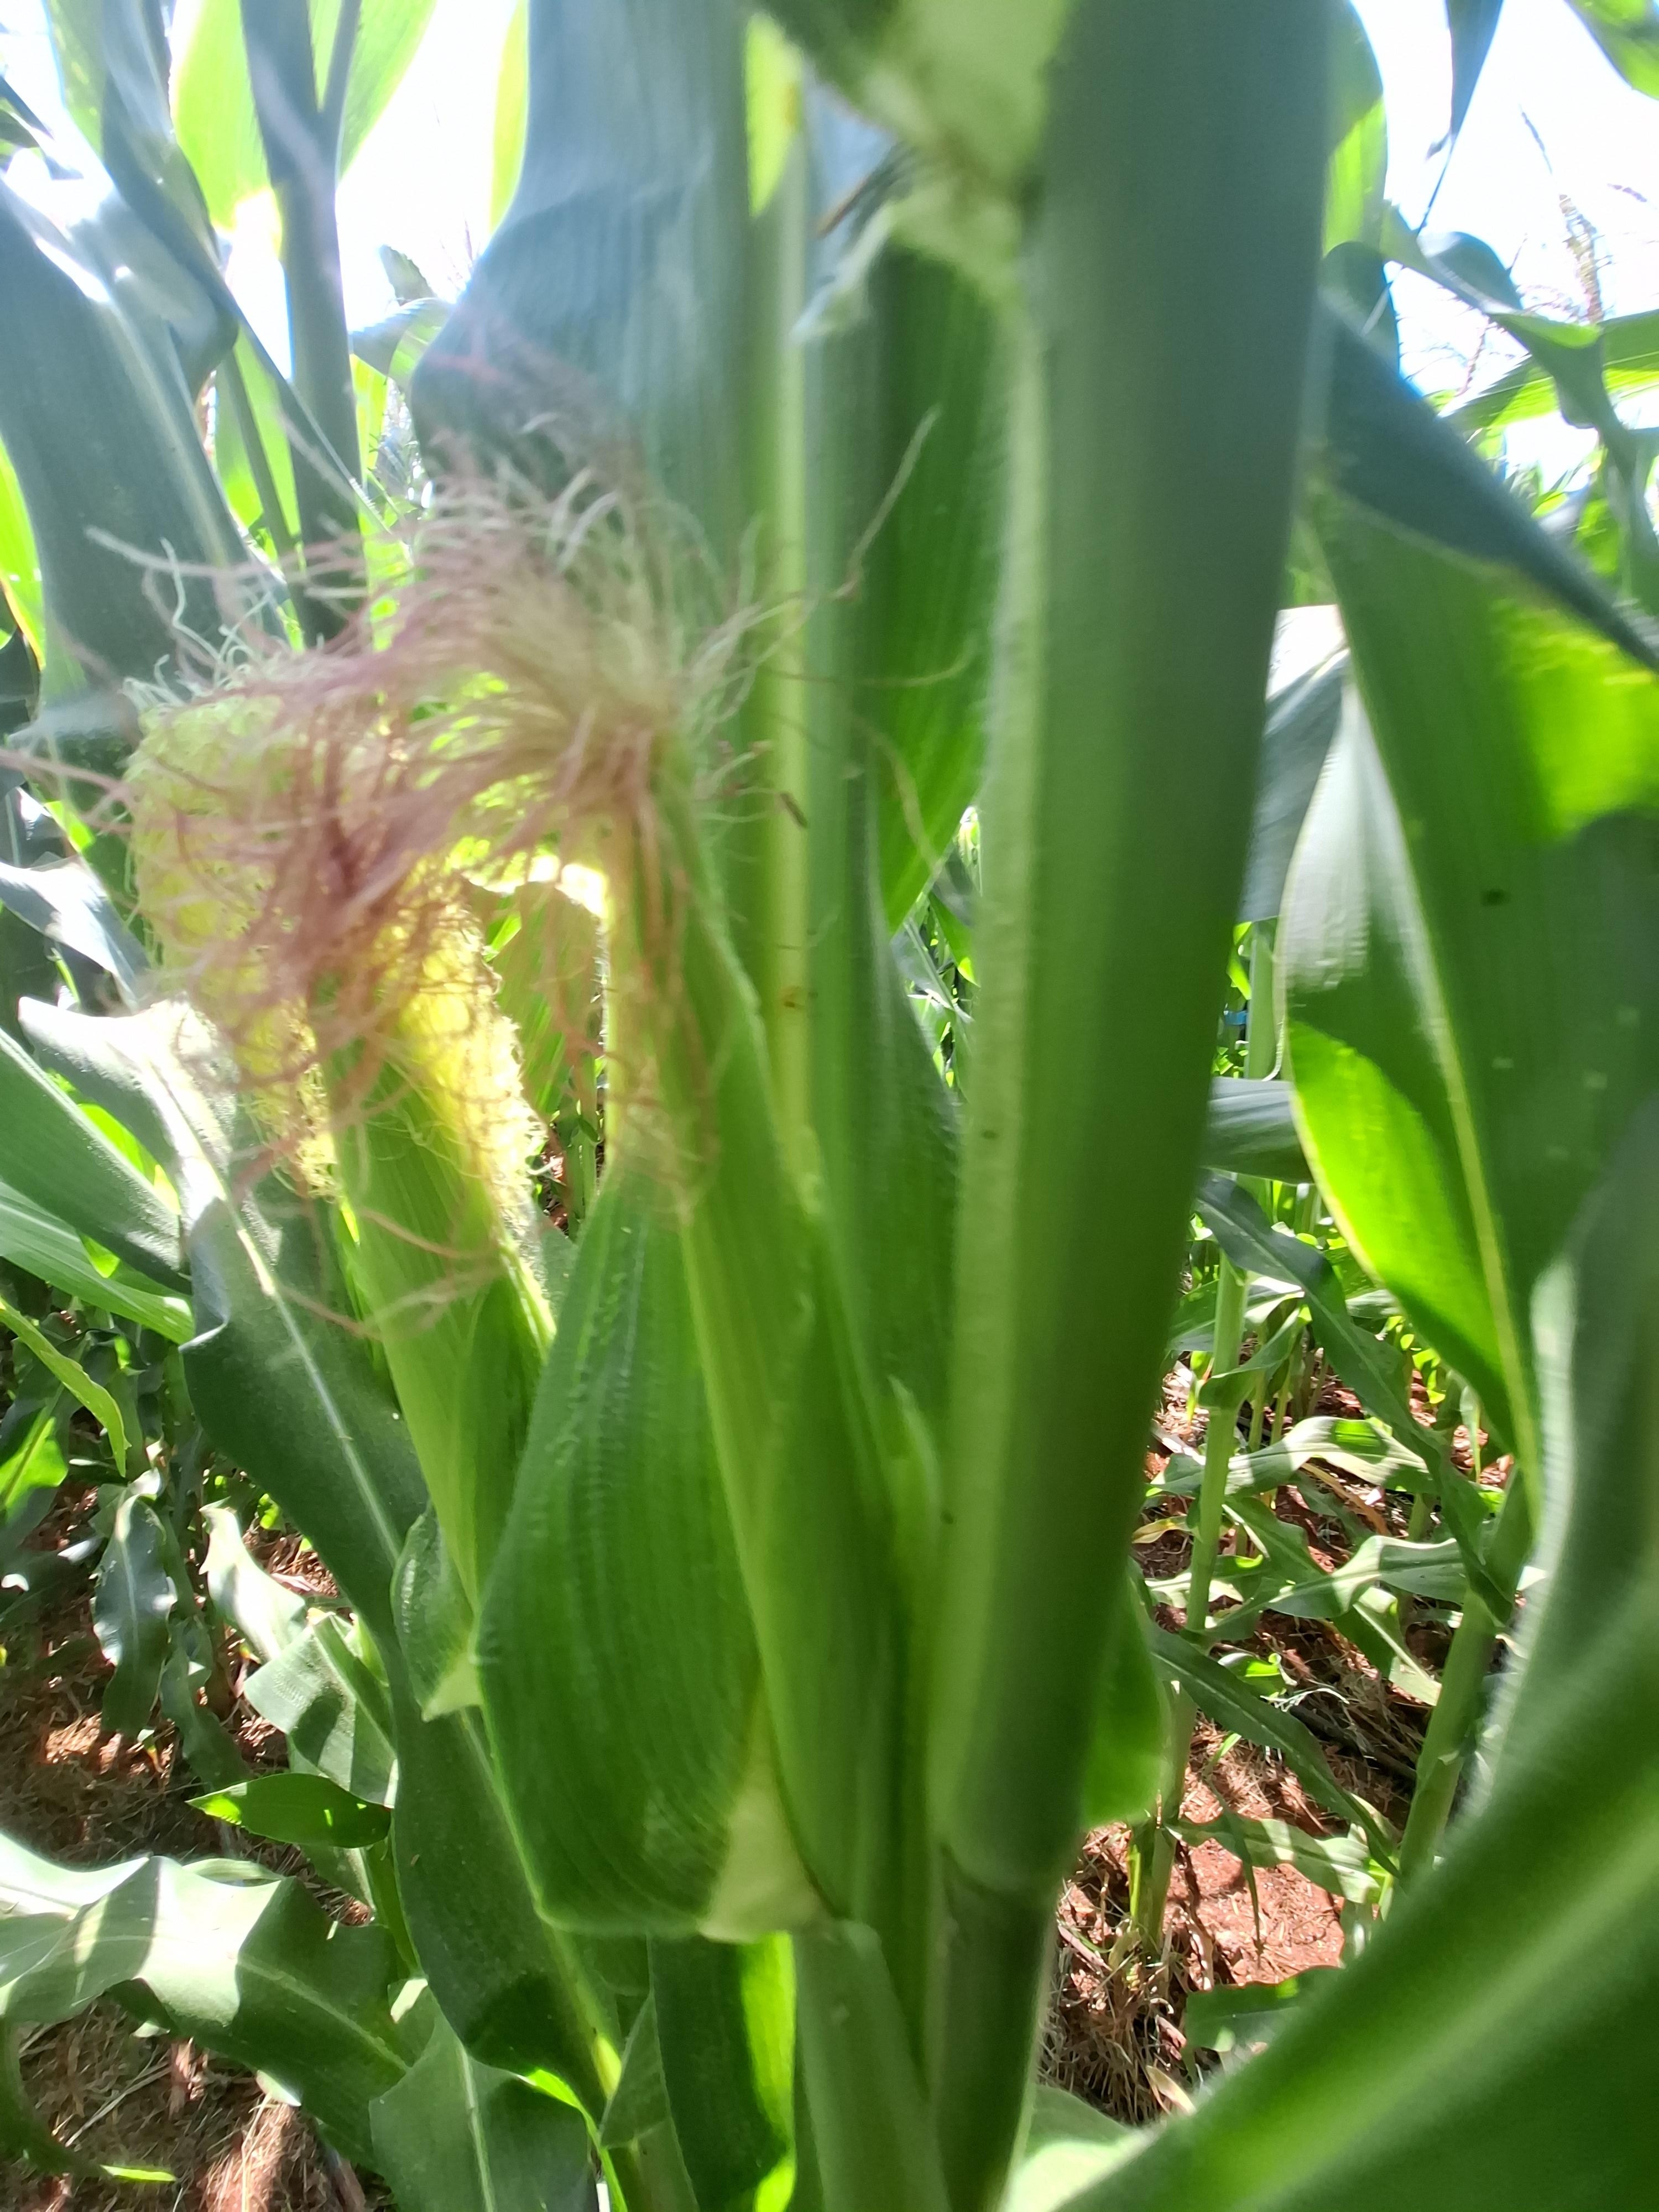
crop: maize
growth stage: flowering
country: Kenya
